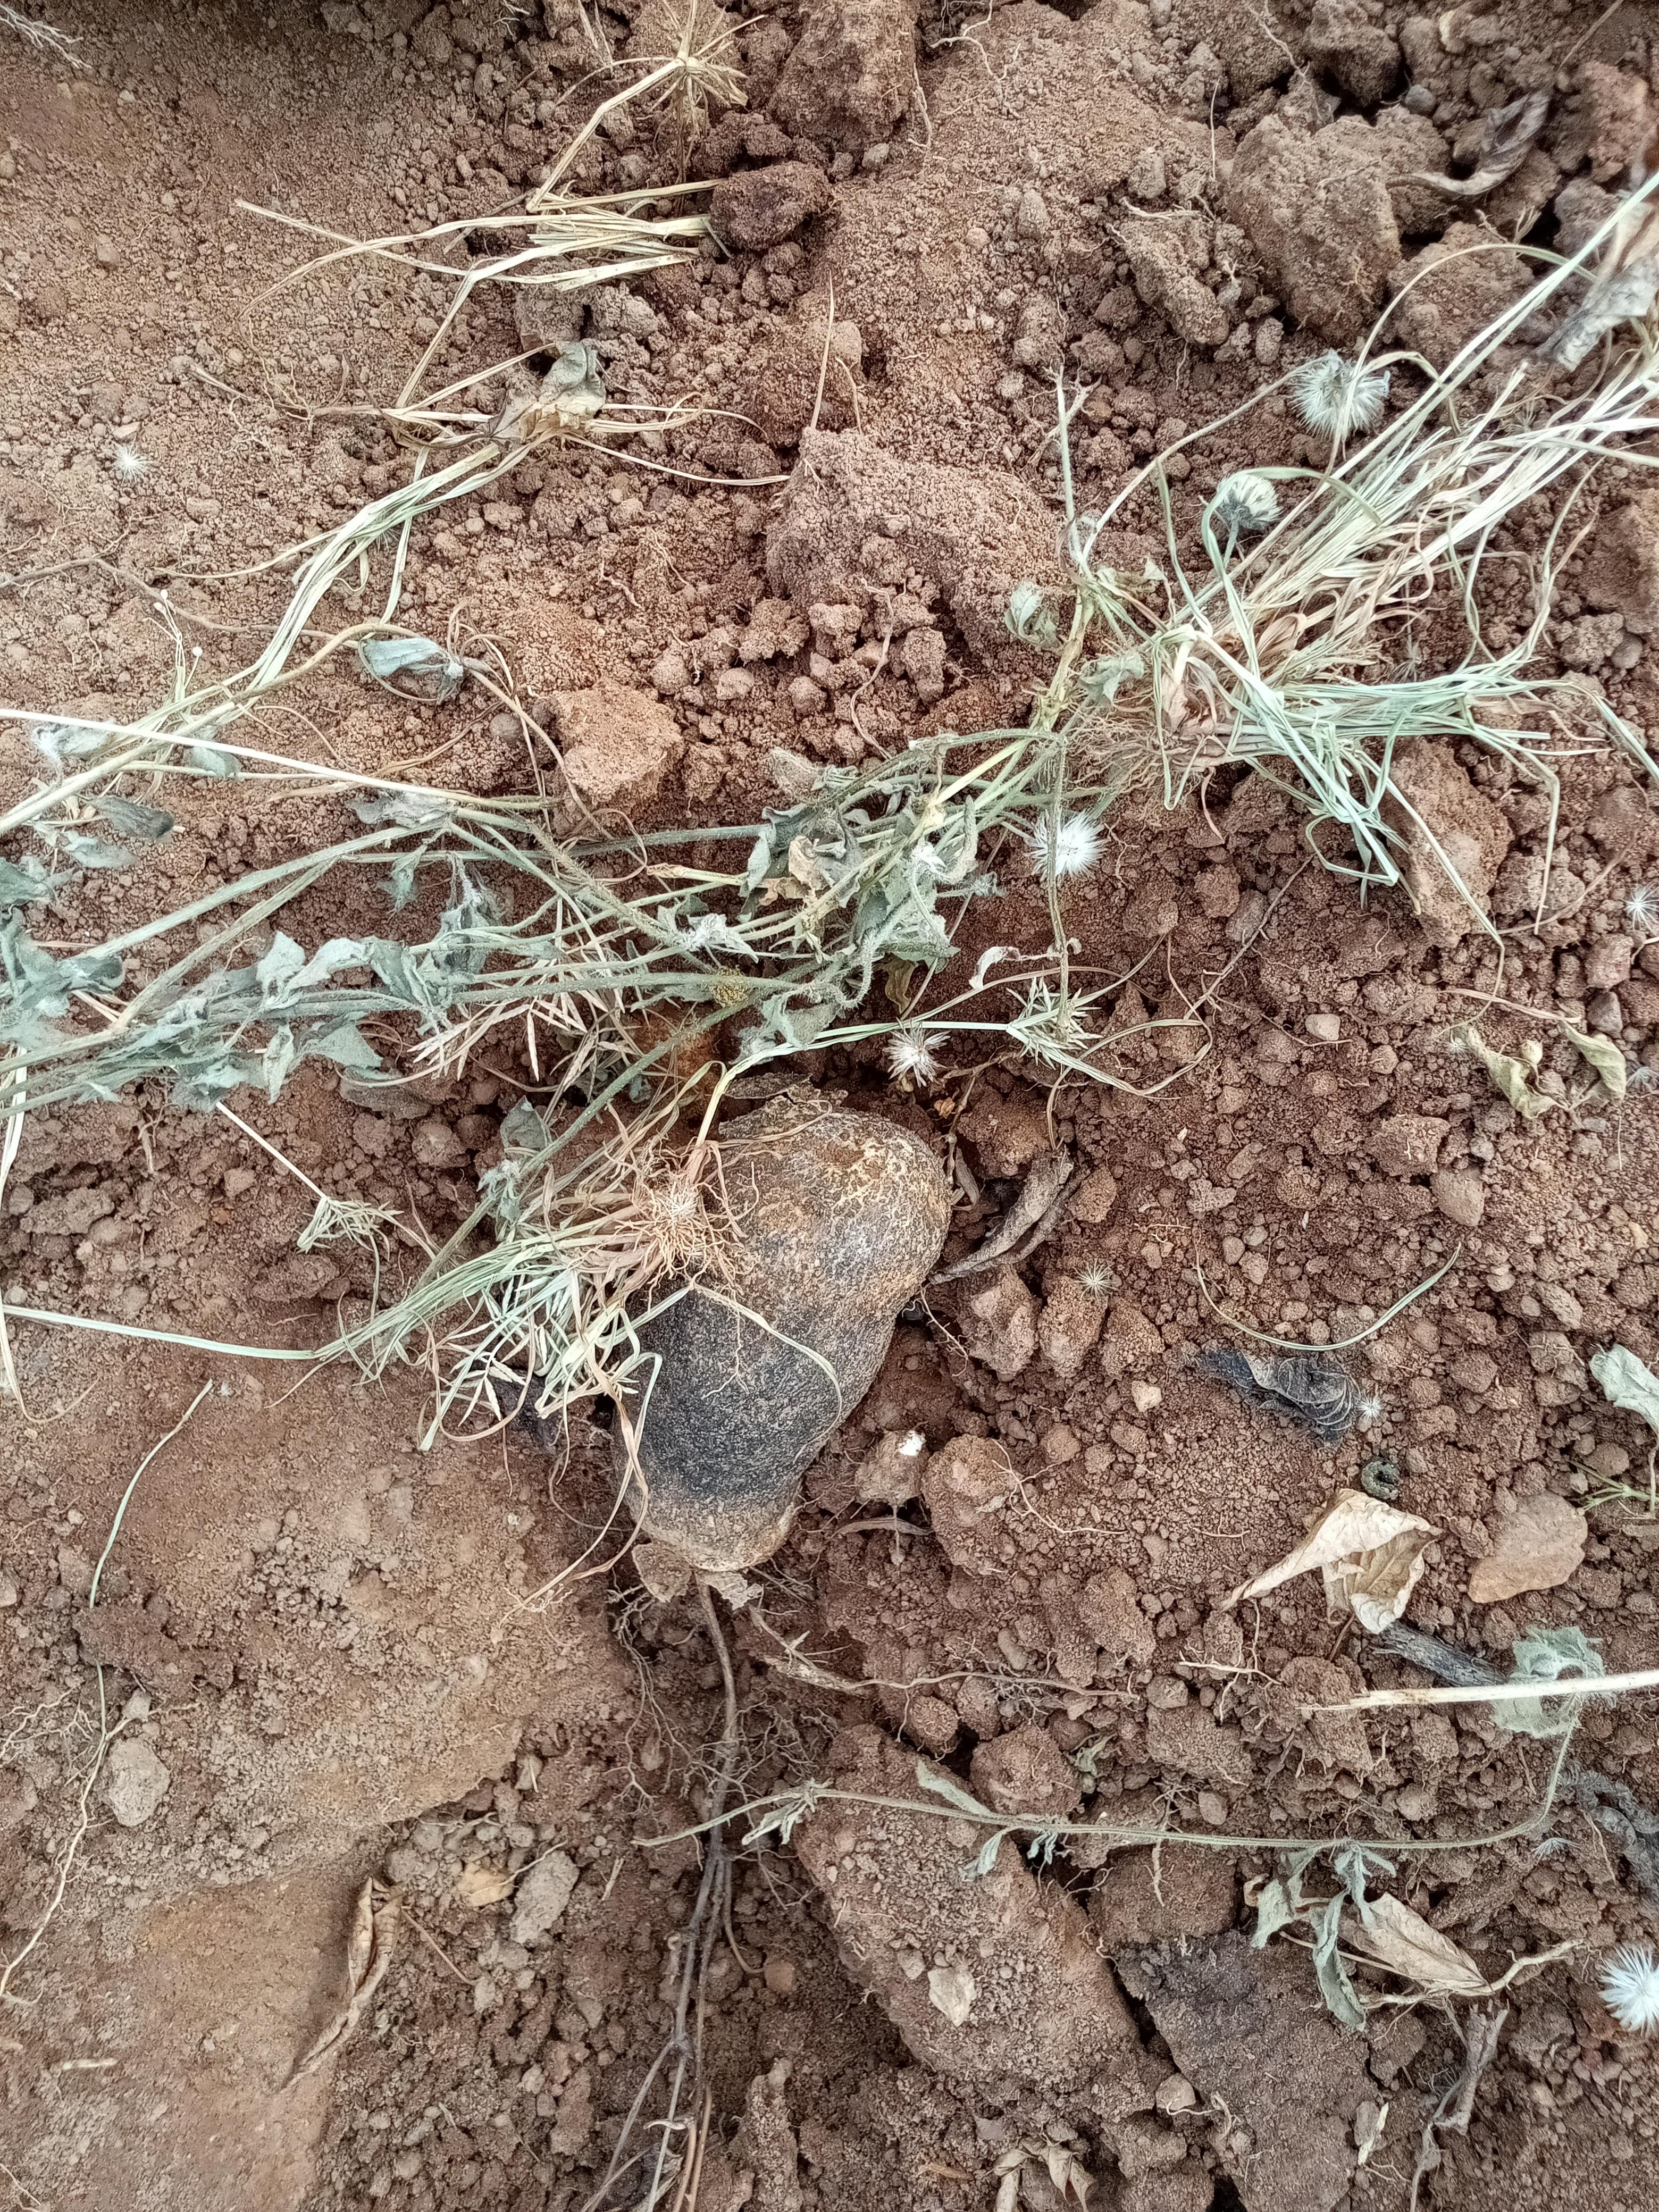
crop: yam
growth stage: harvest
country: Nigeria
